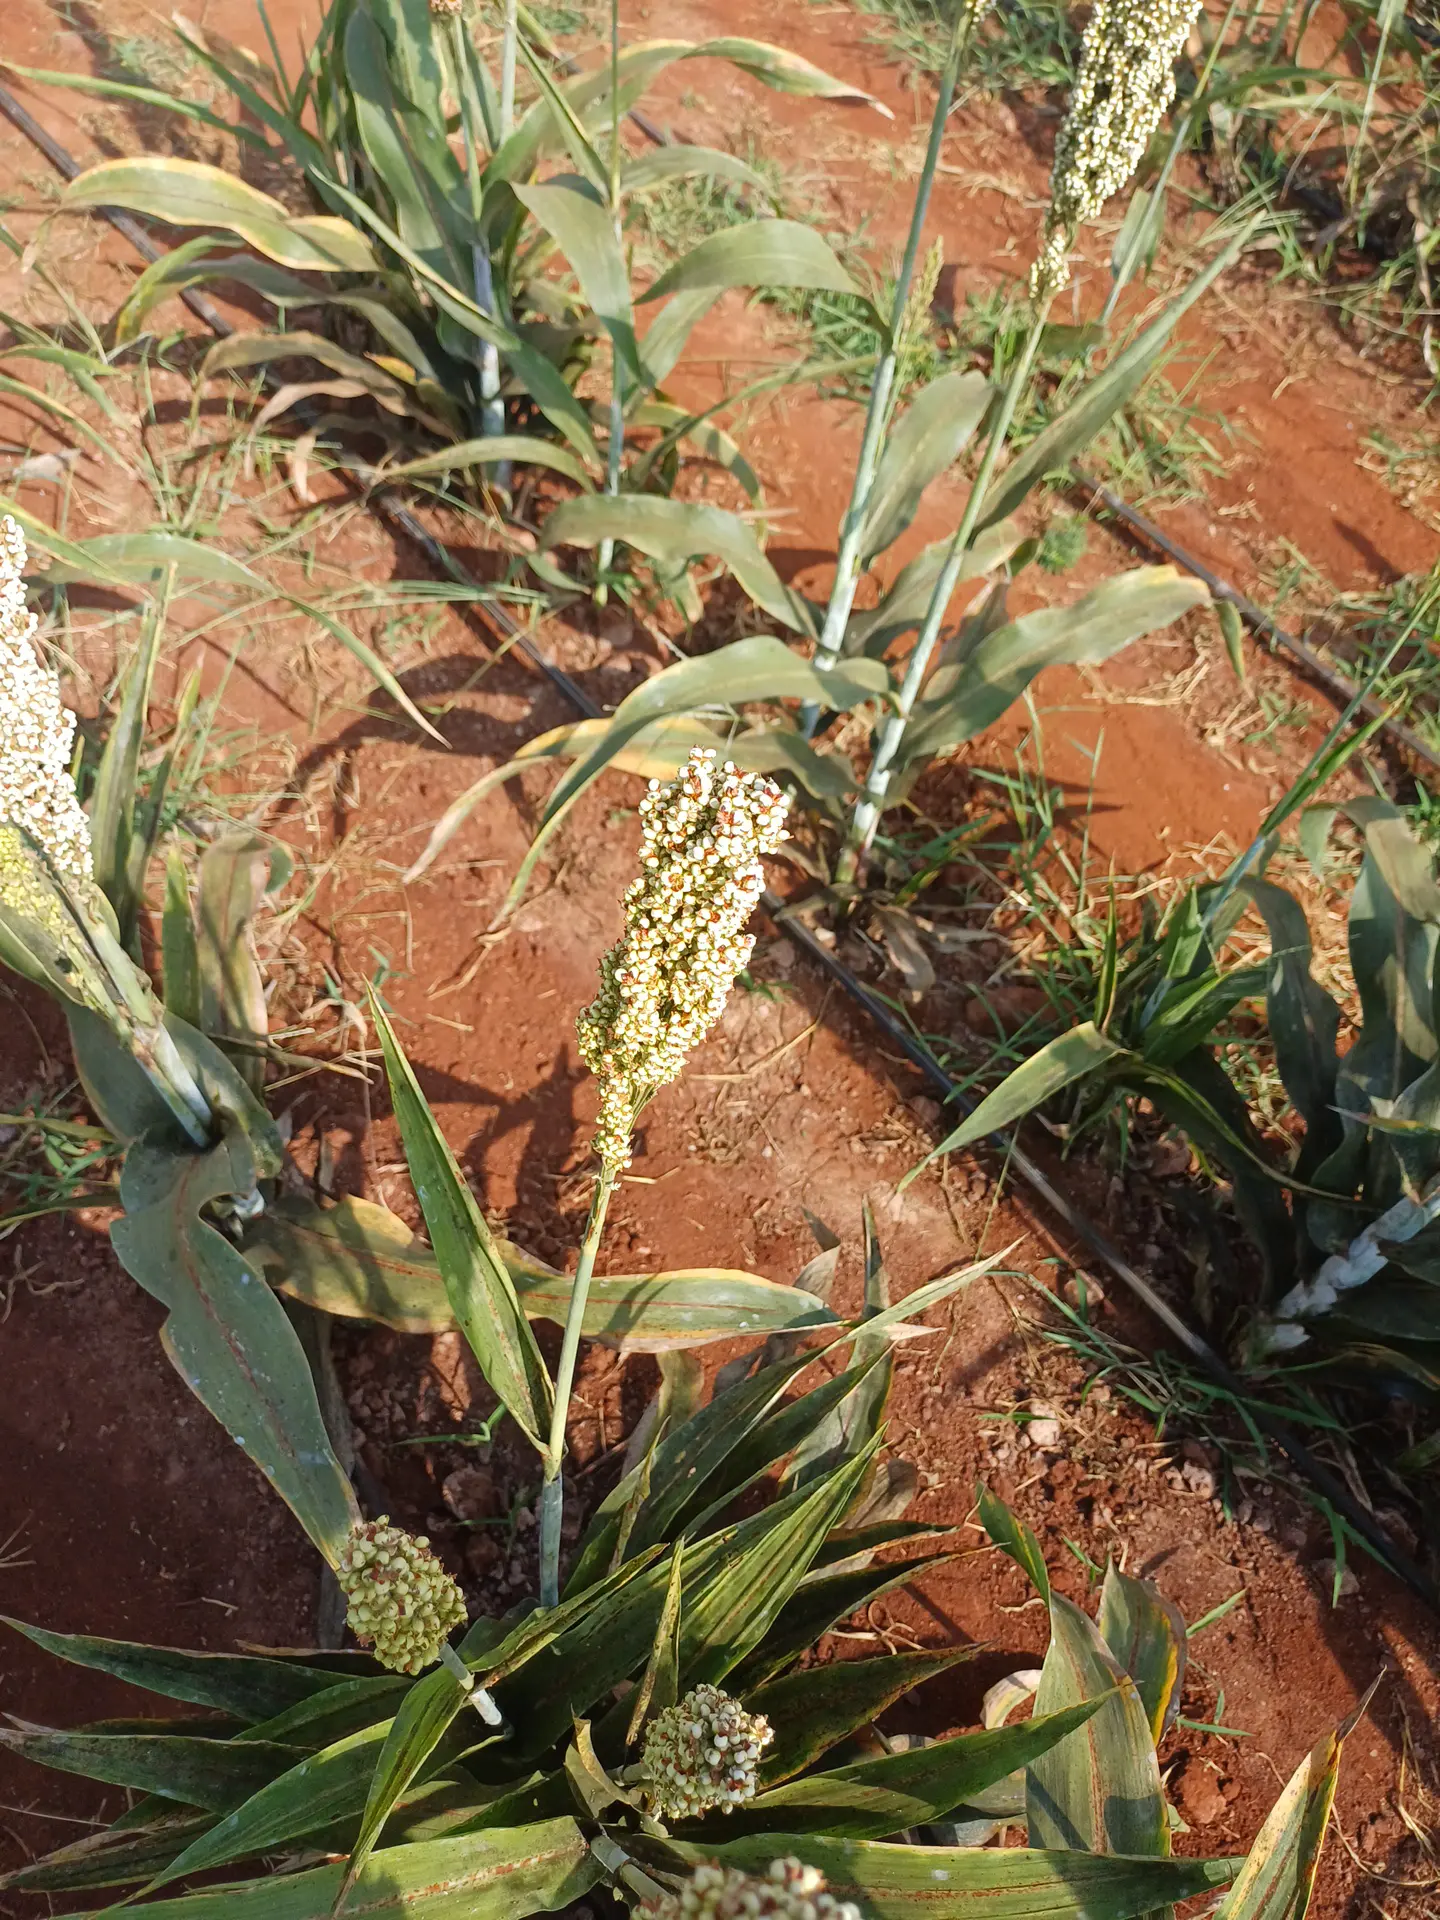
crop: sorghum
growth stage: maturity
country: Kenya
